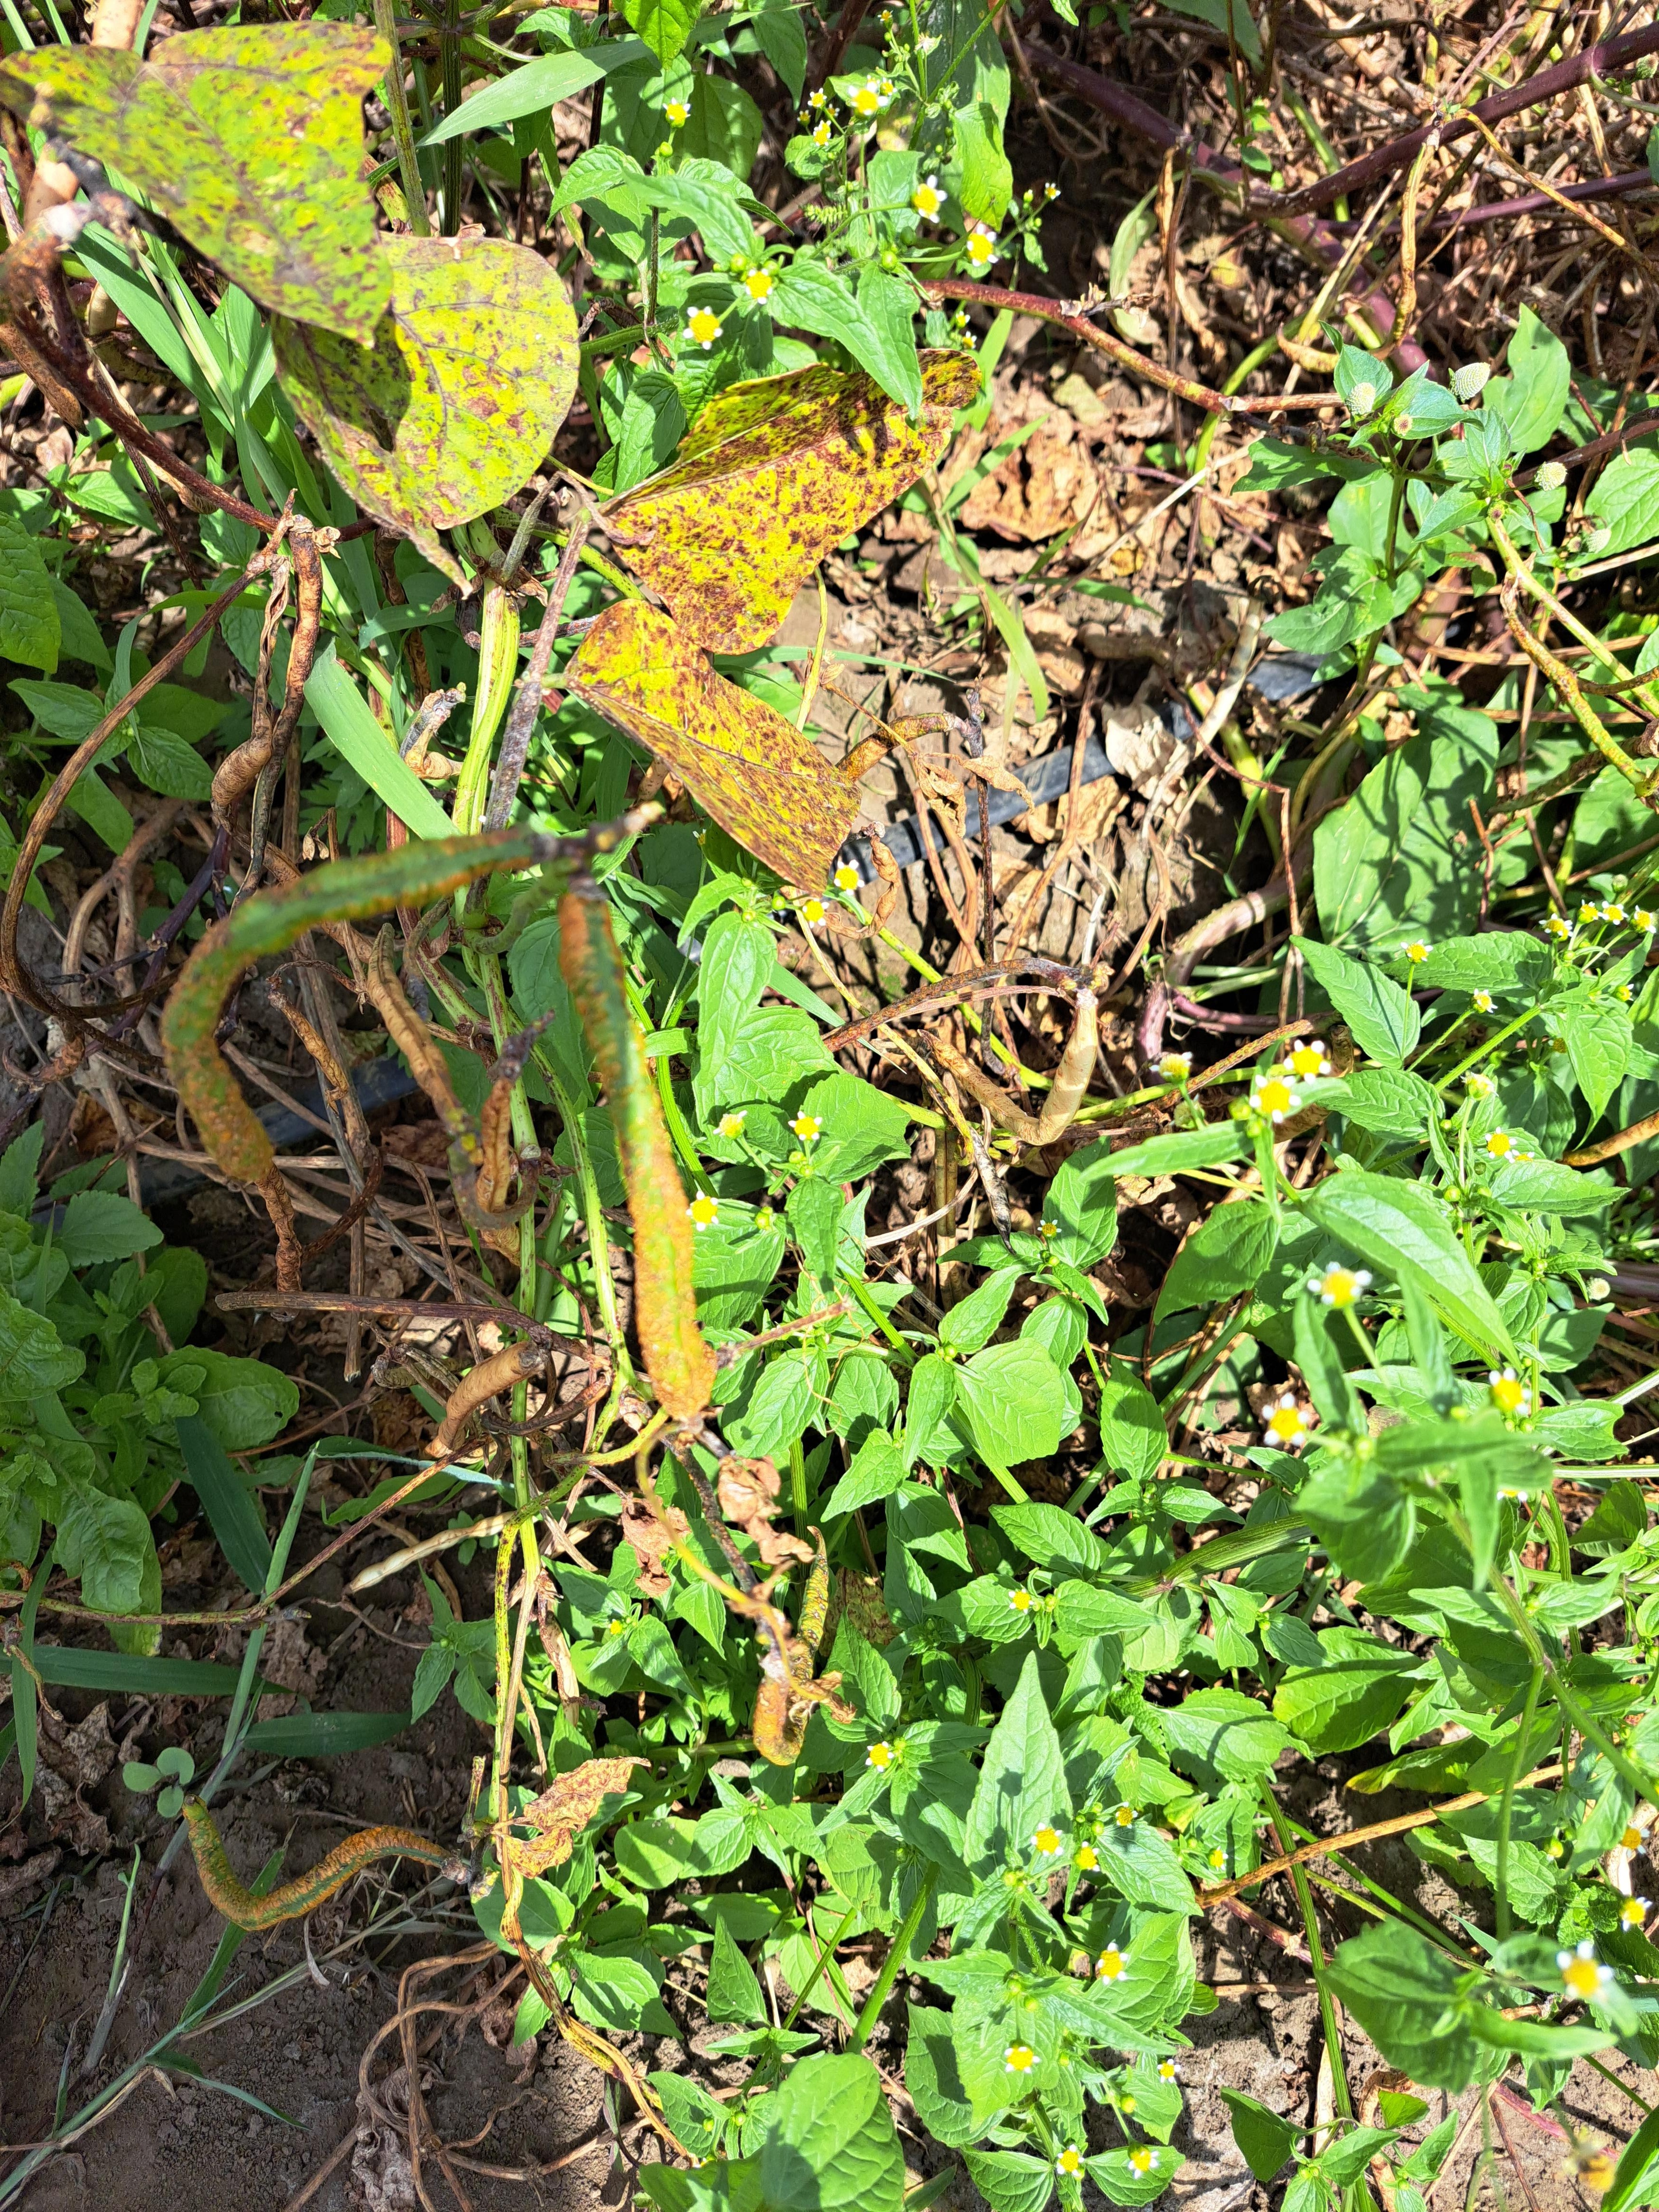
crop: cowpea
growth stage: harvest maturity
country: Tanzania
